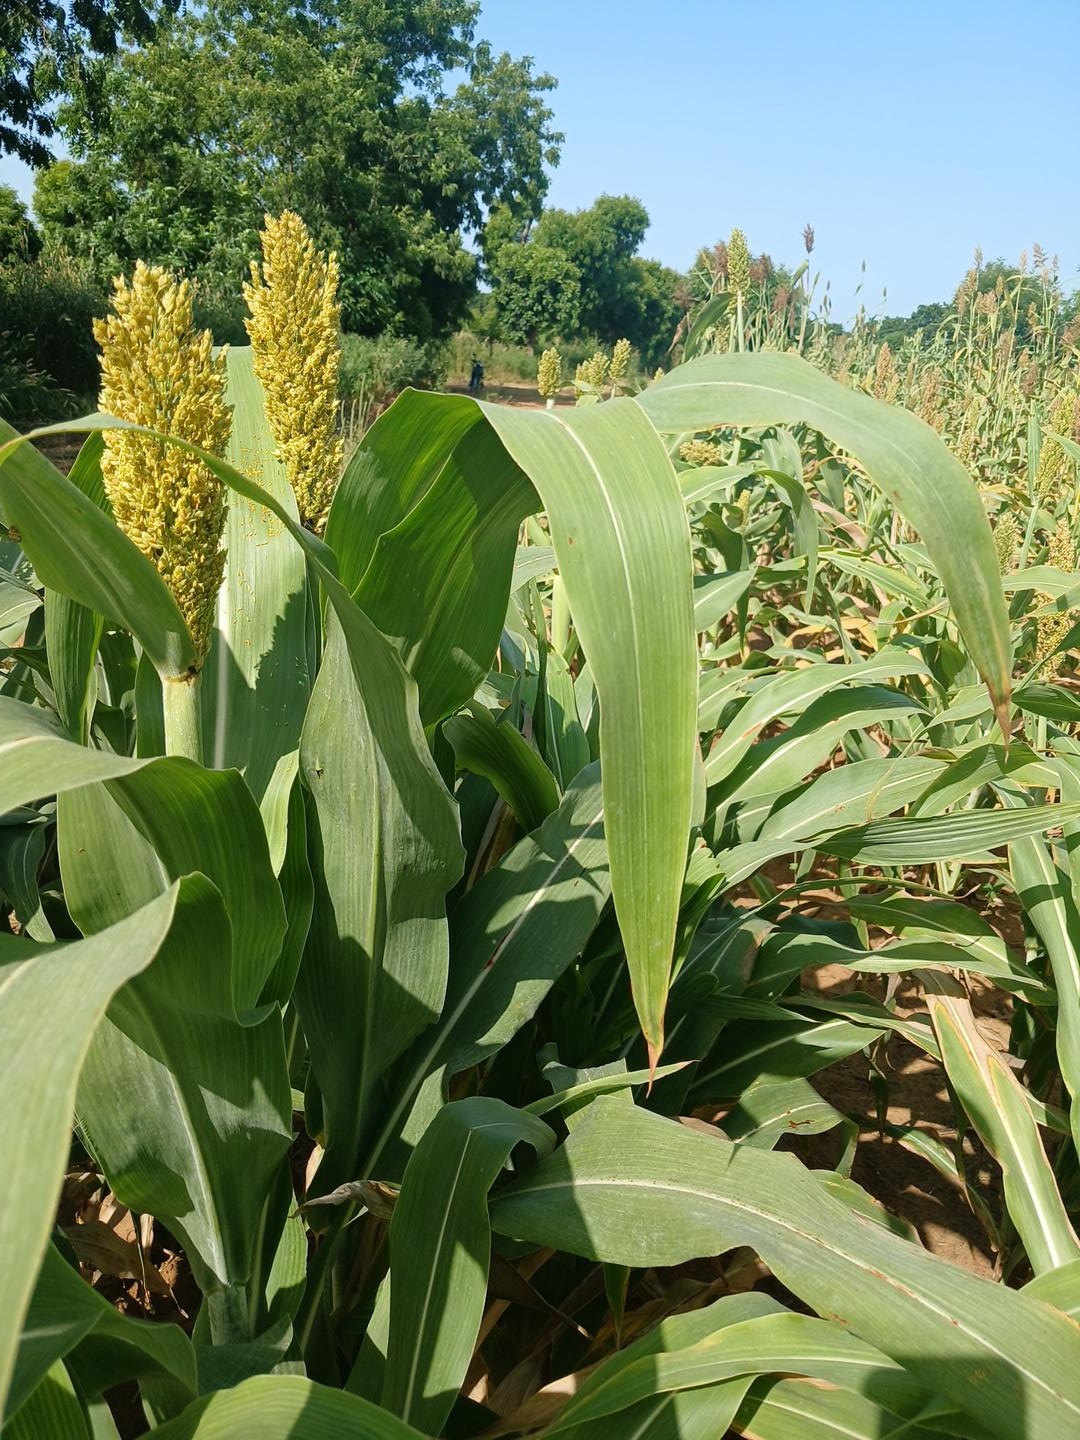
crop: sorghum
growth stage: flowering
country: Senegal
